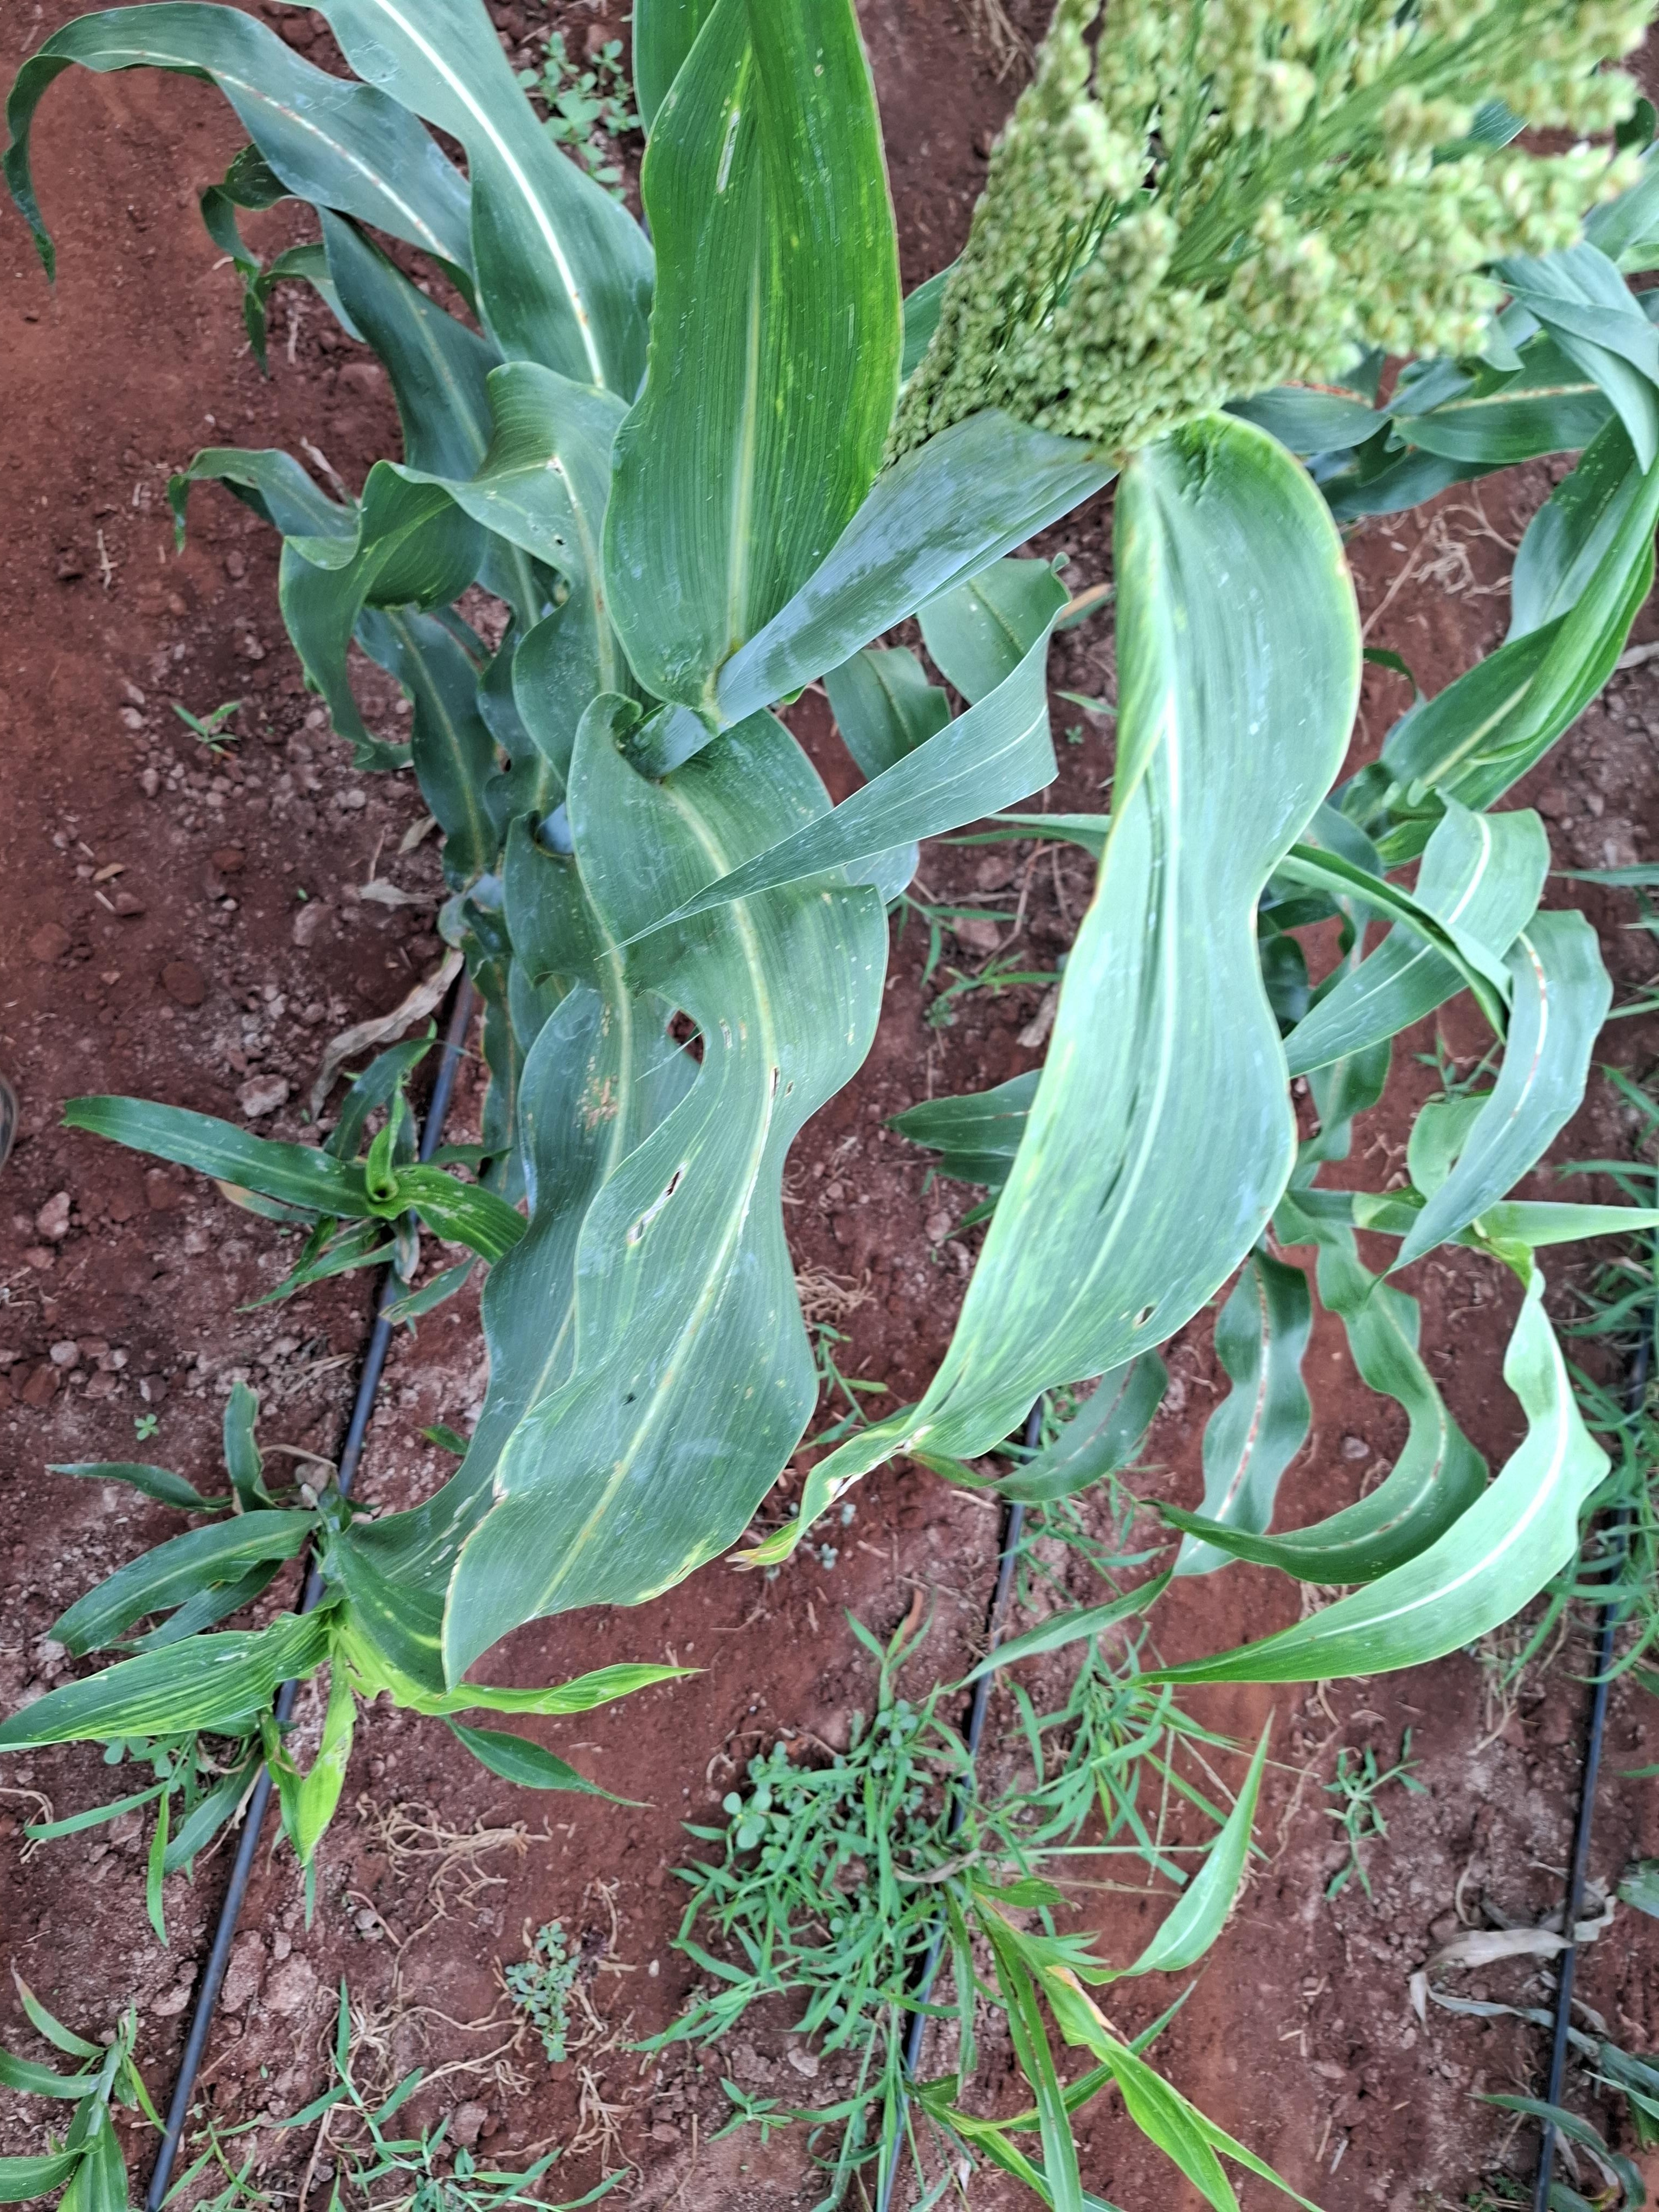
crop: sorghum
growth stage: flowering
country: Kenya
